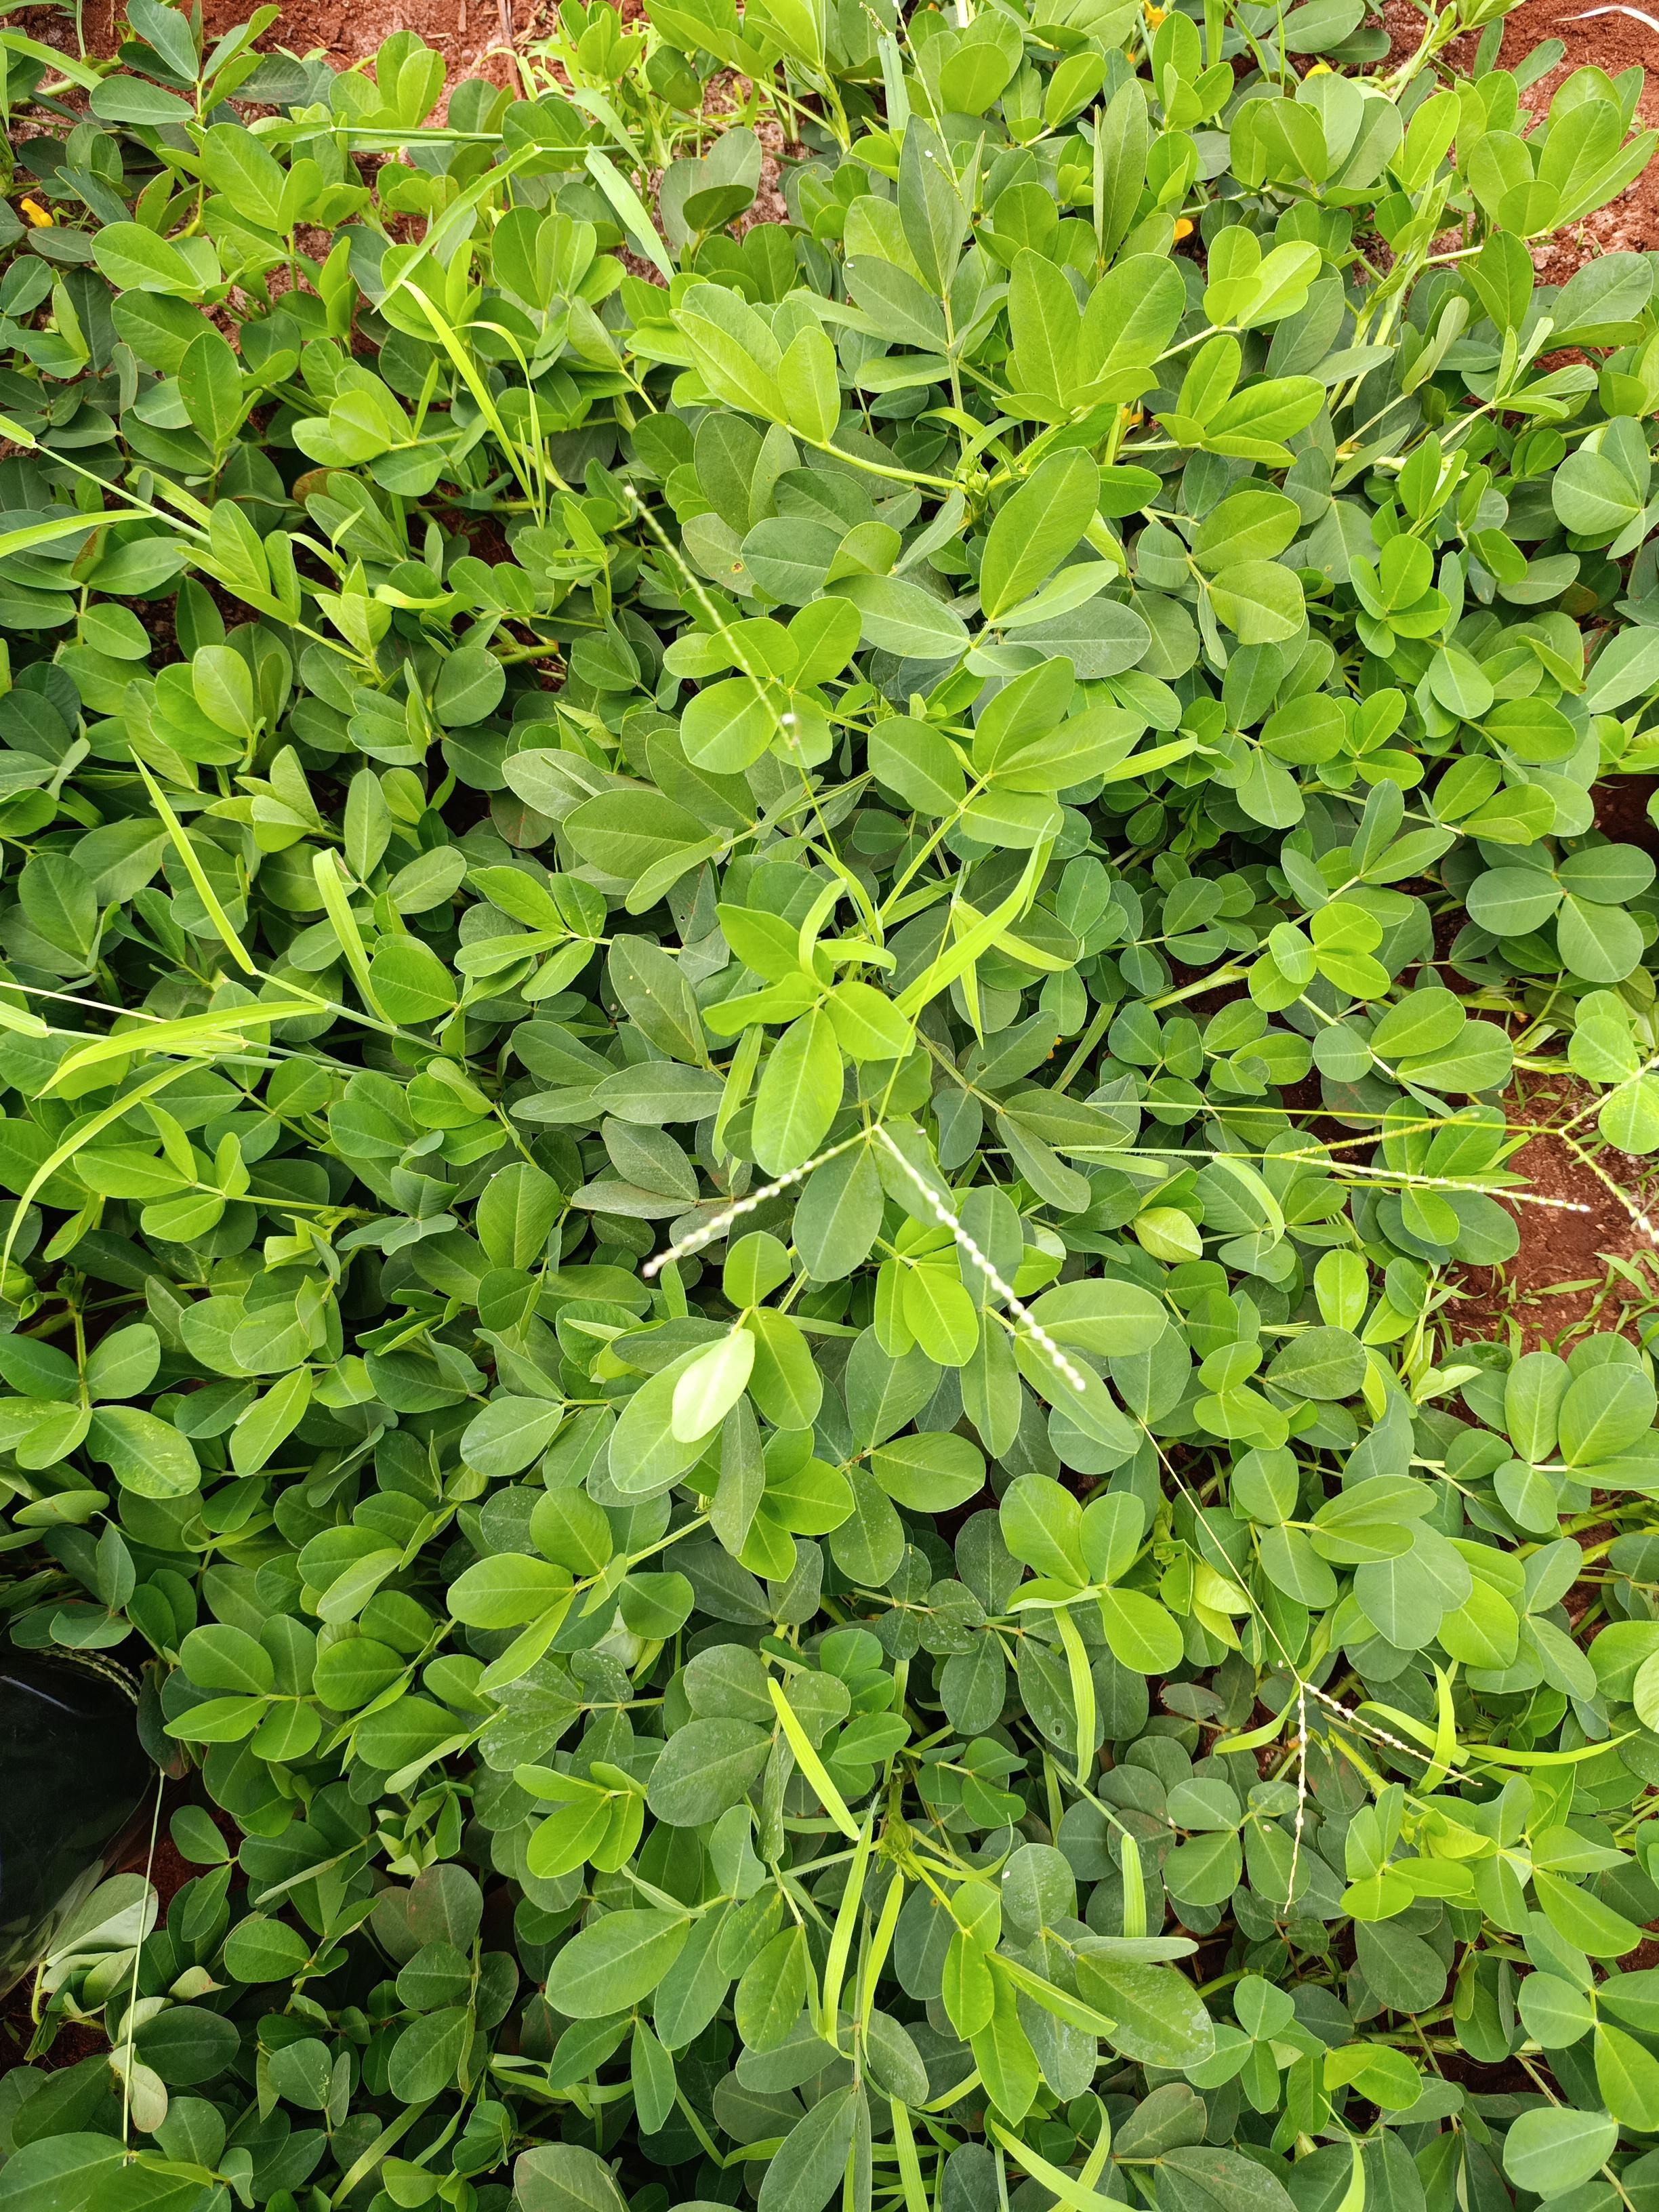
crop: groundnut
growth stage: flowering
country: Kenya
